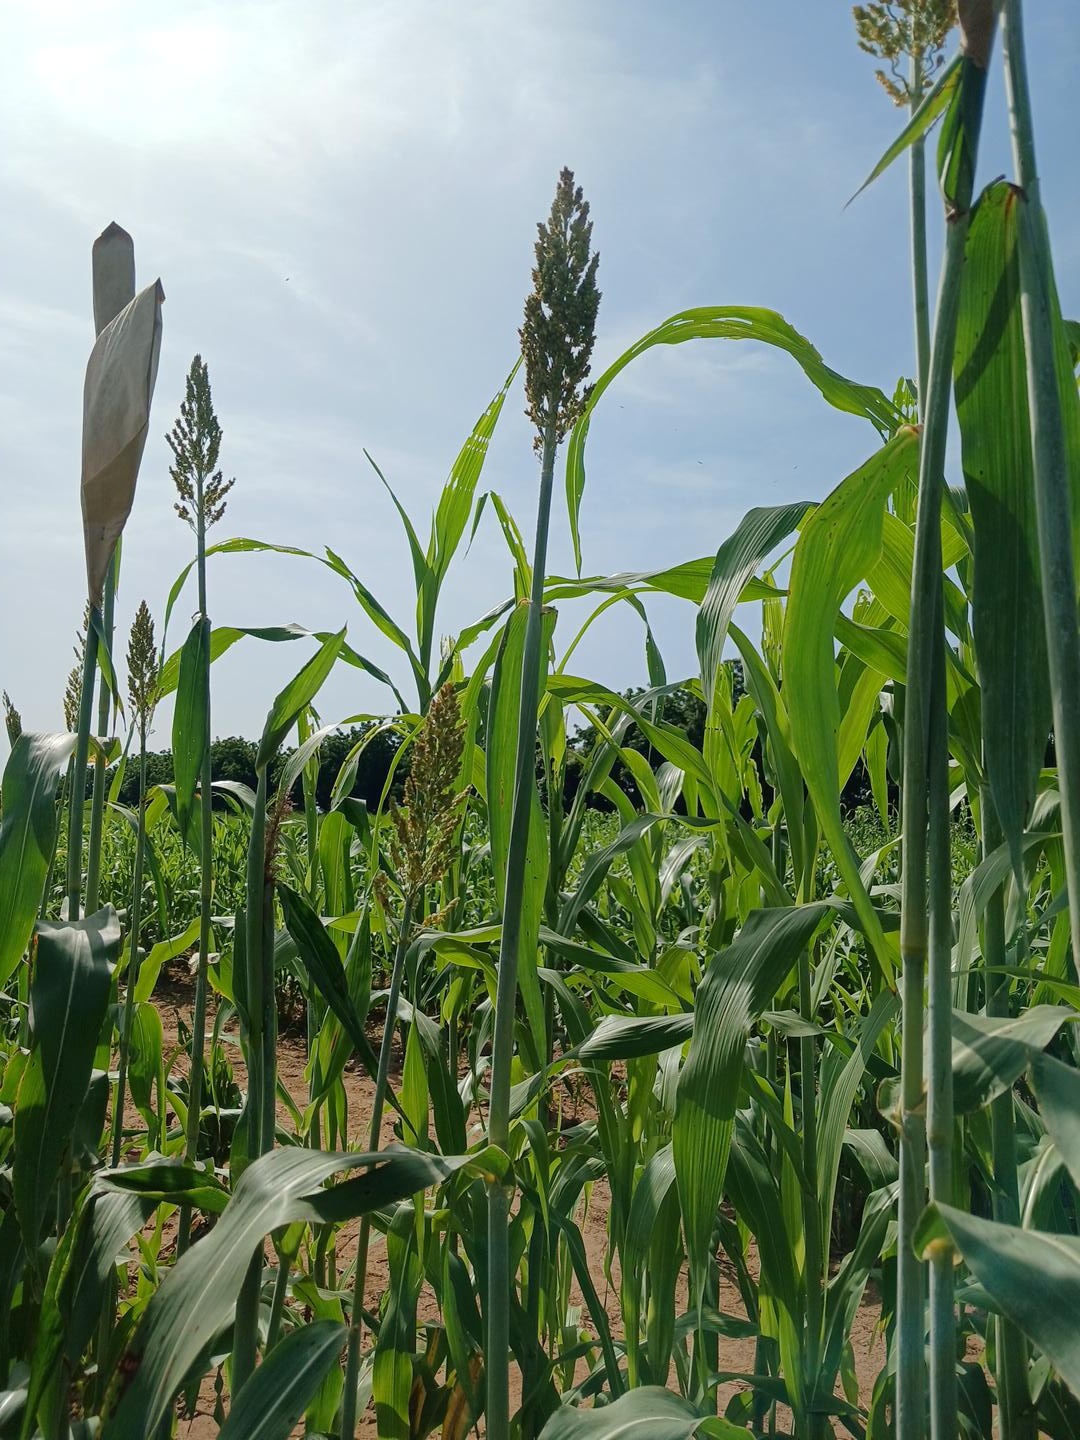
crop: sorghum
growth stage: filling grain
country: Senegal
